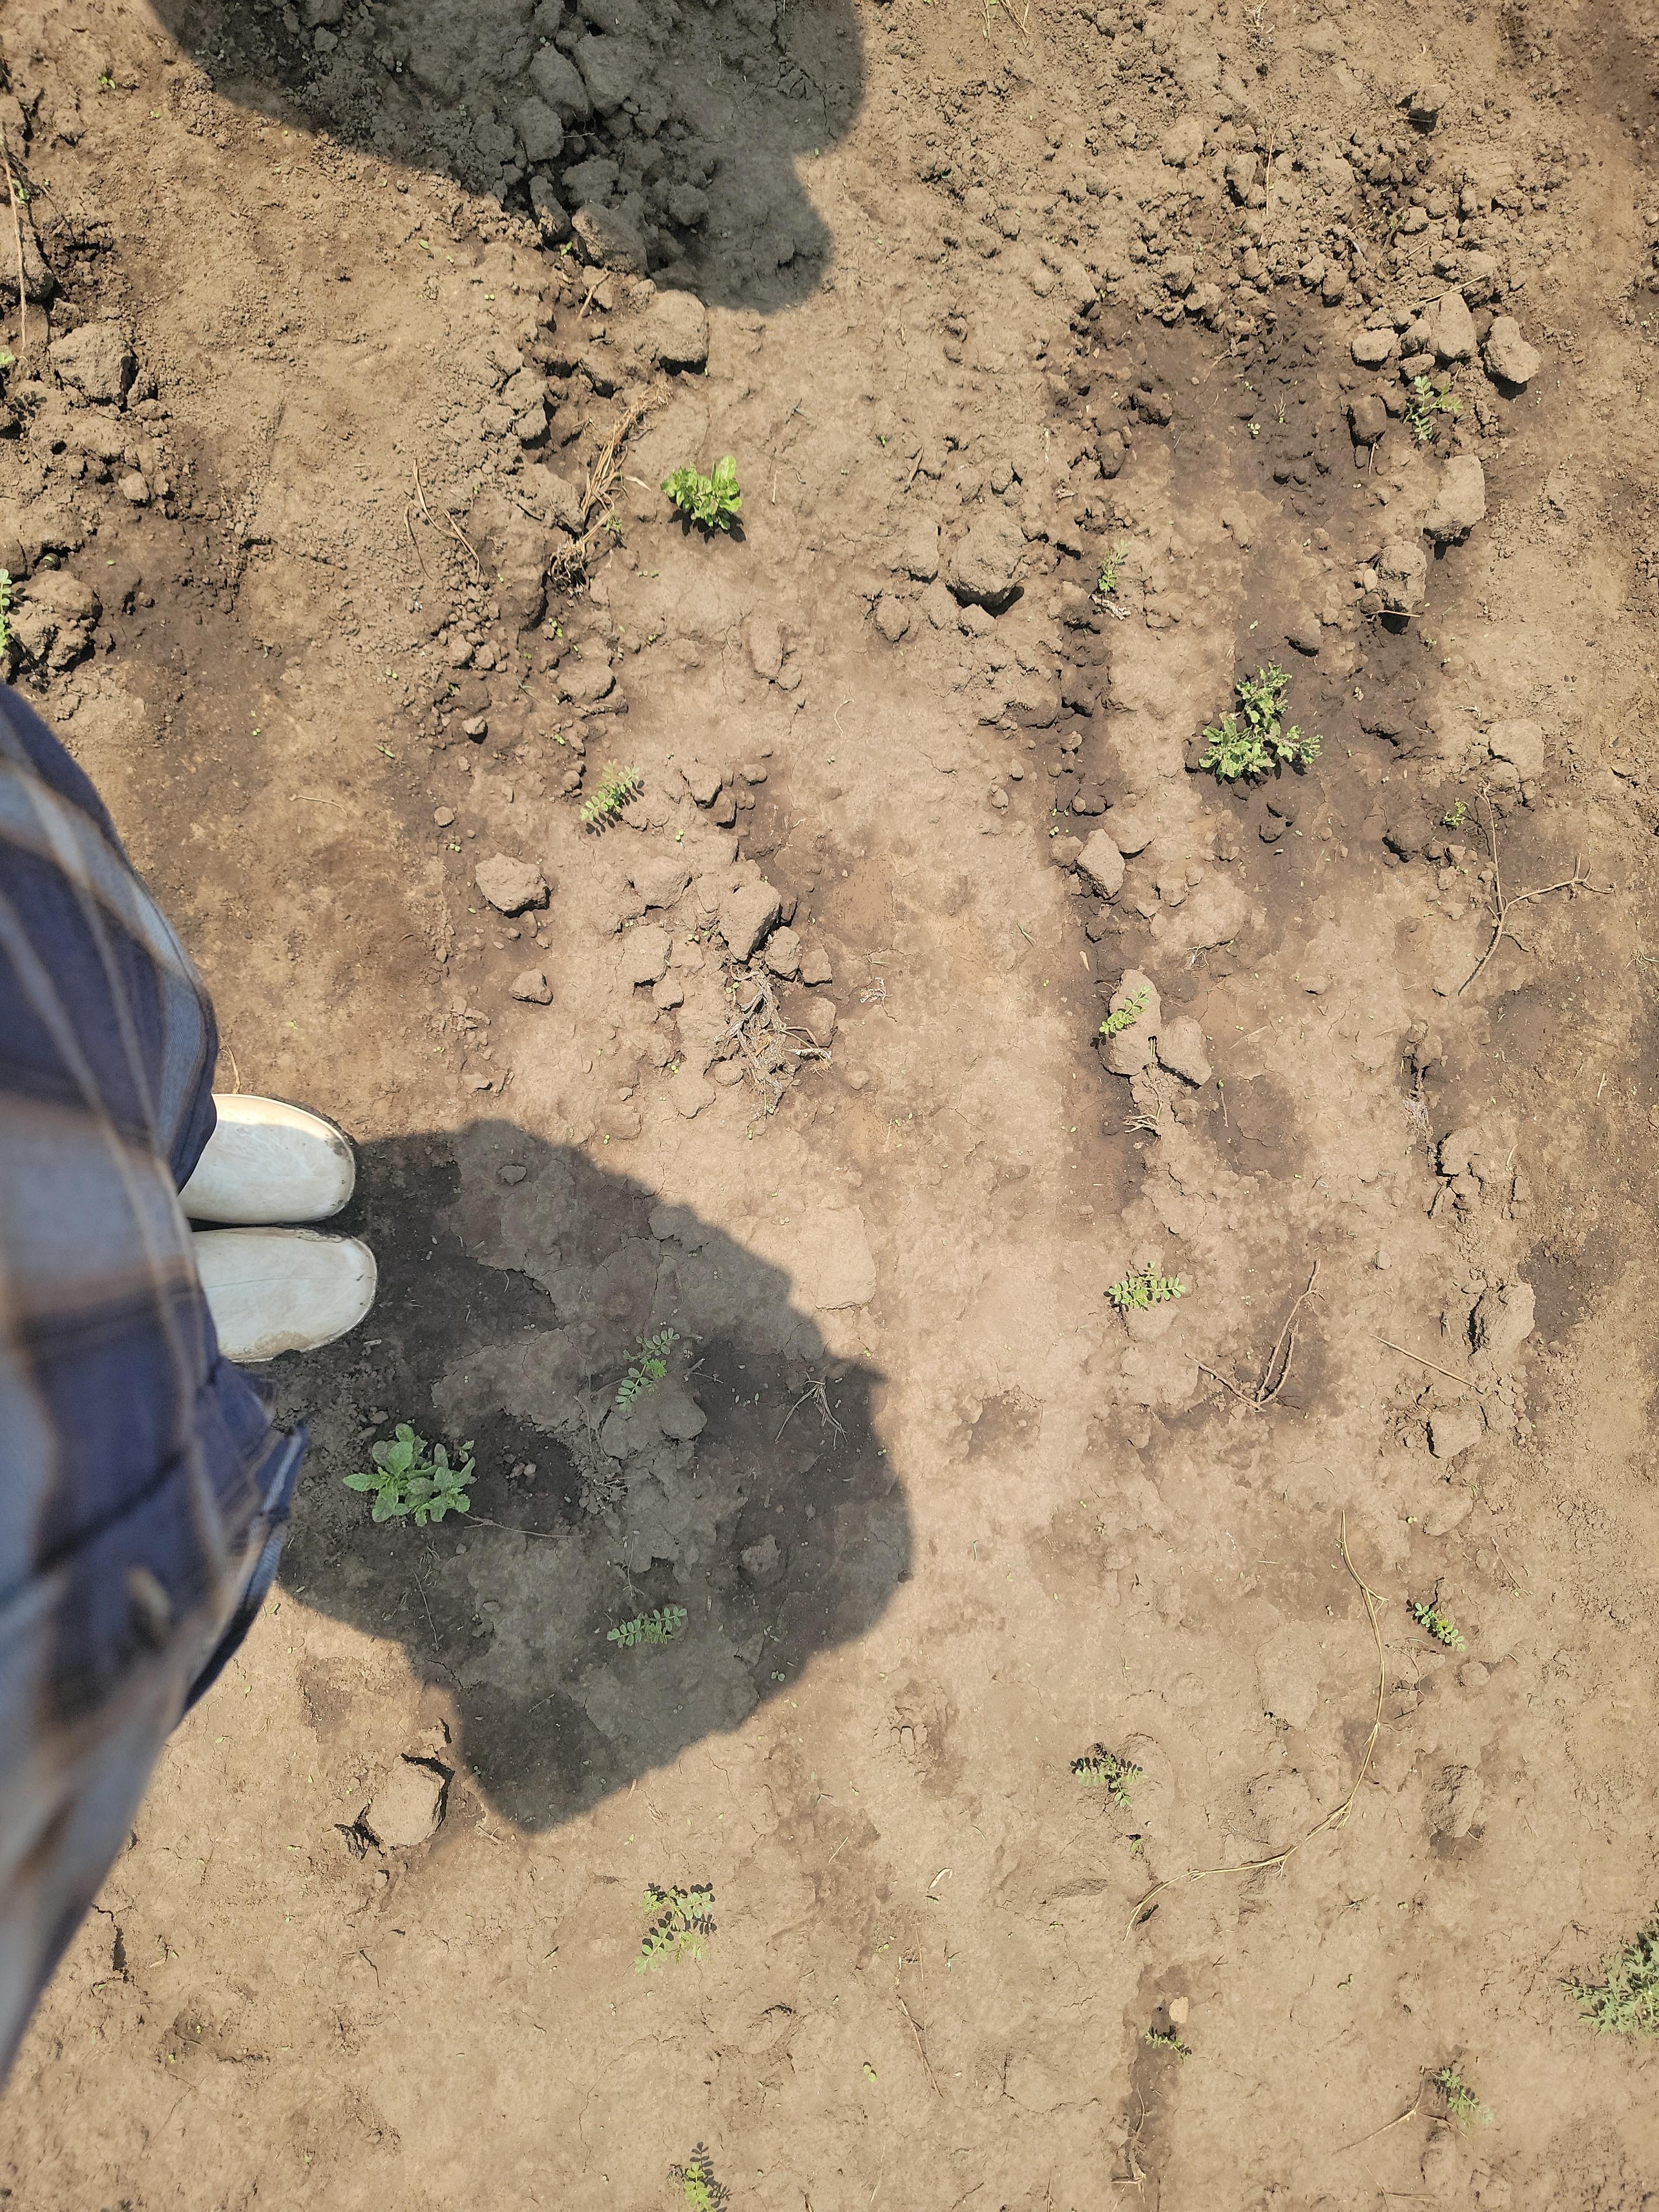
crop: chickpea
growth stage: emergence
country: Tanzania
